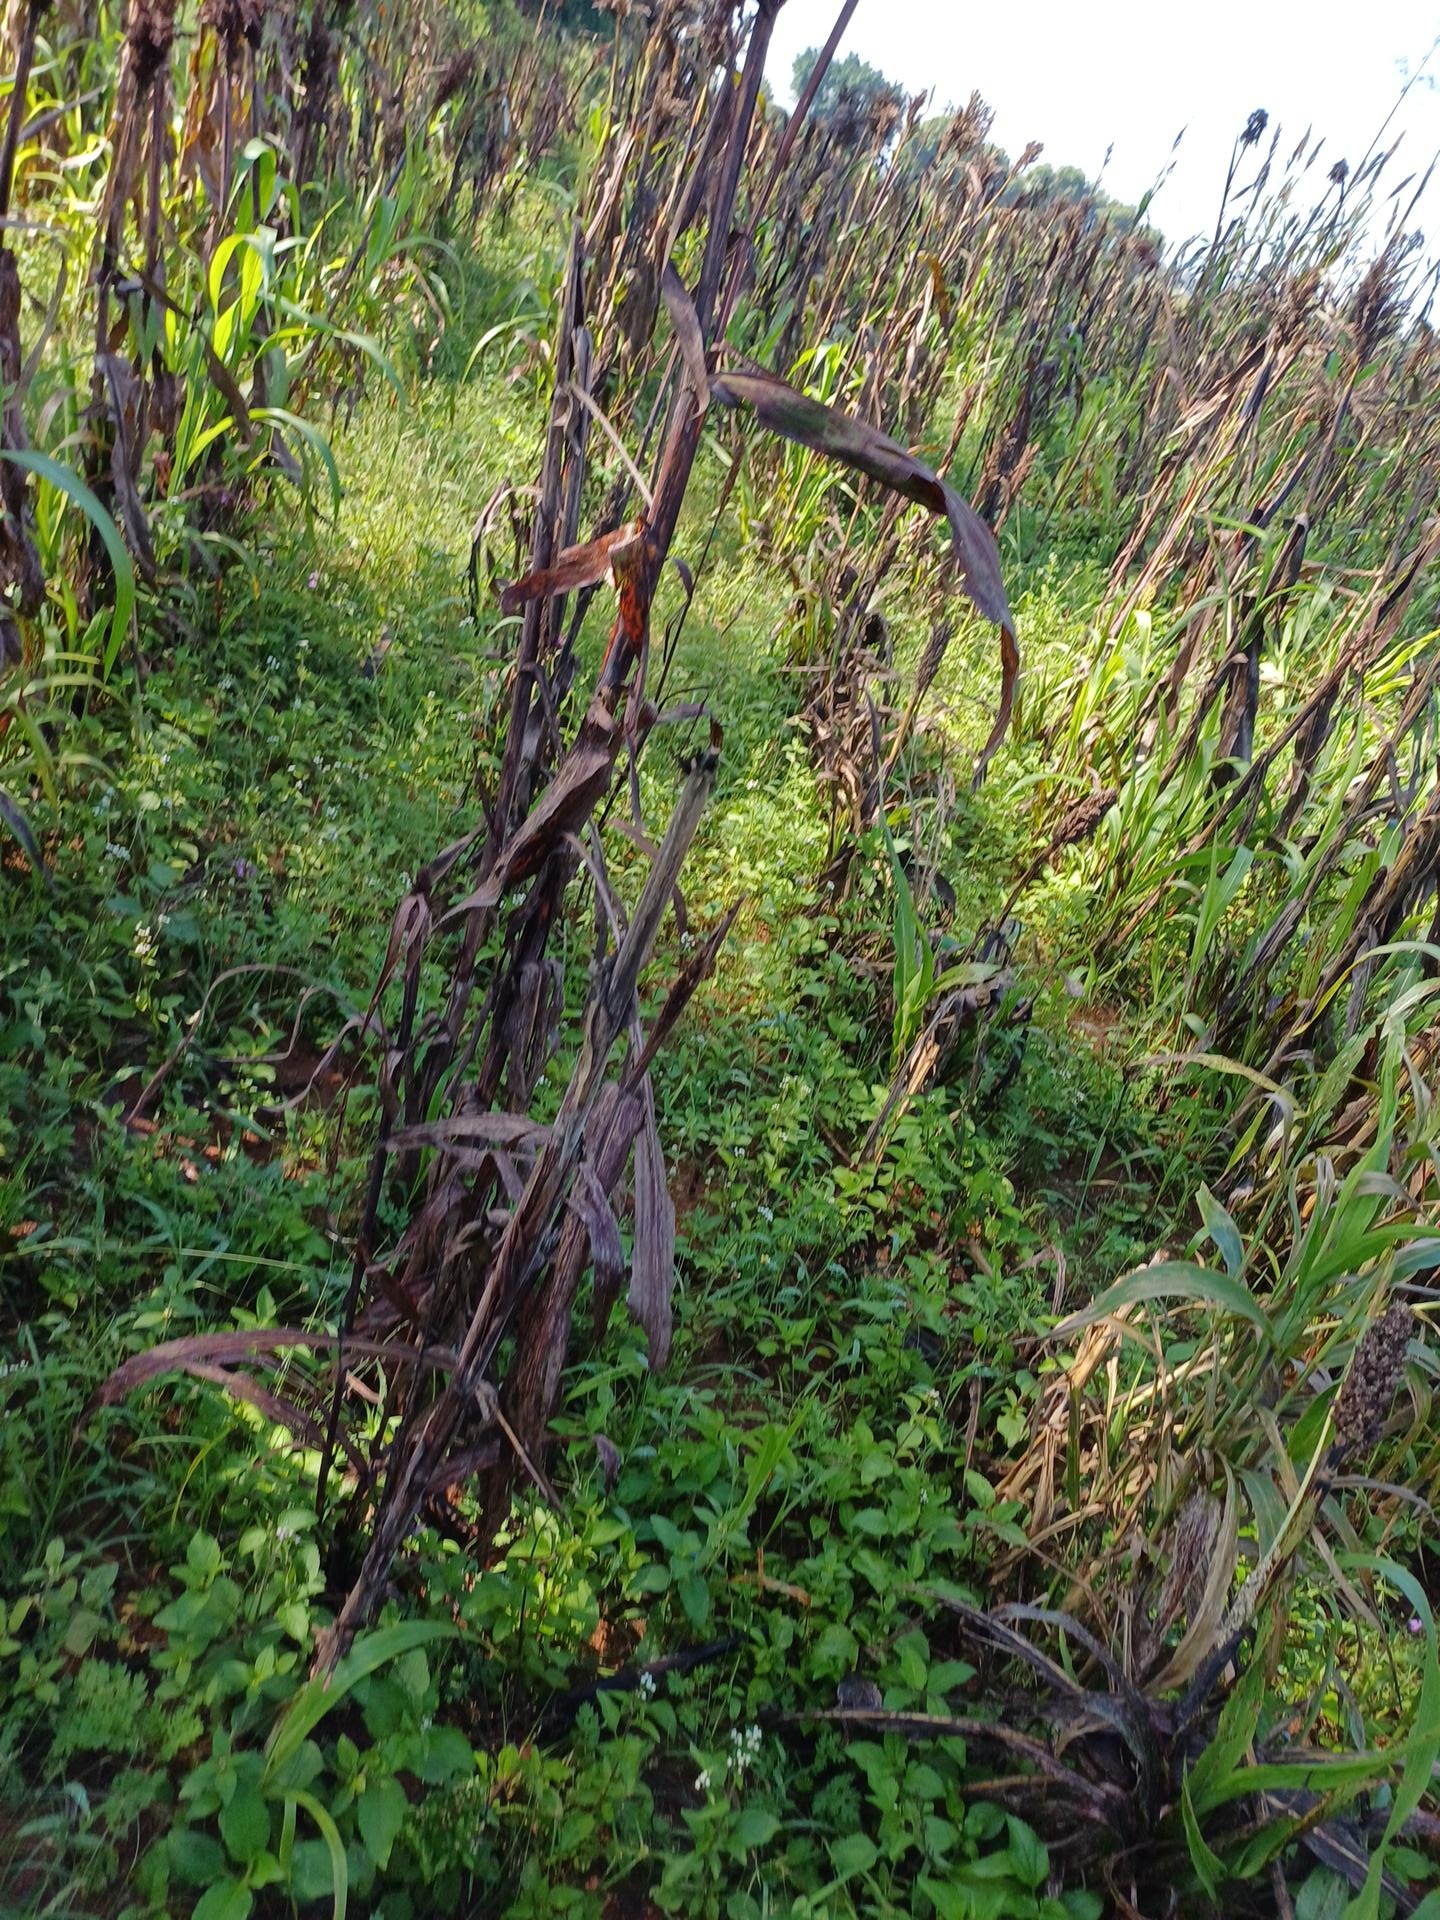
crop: sorghum
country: Kenya
